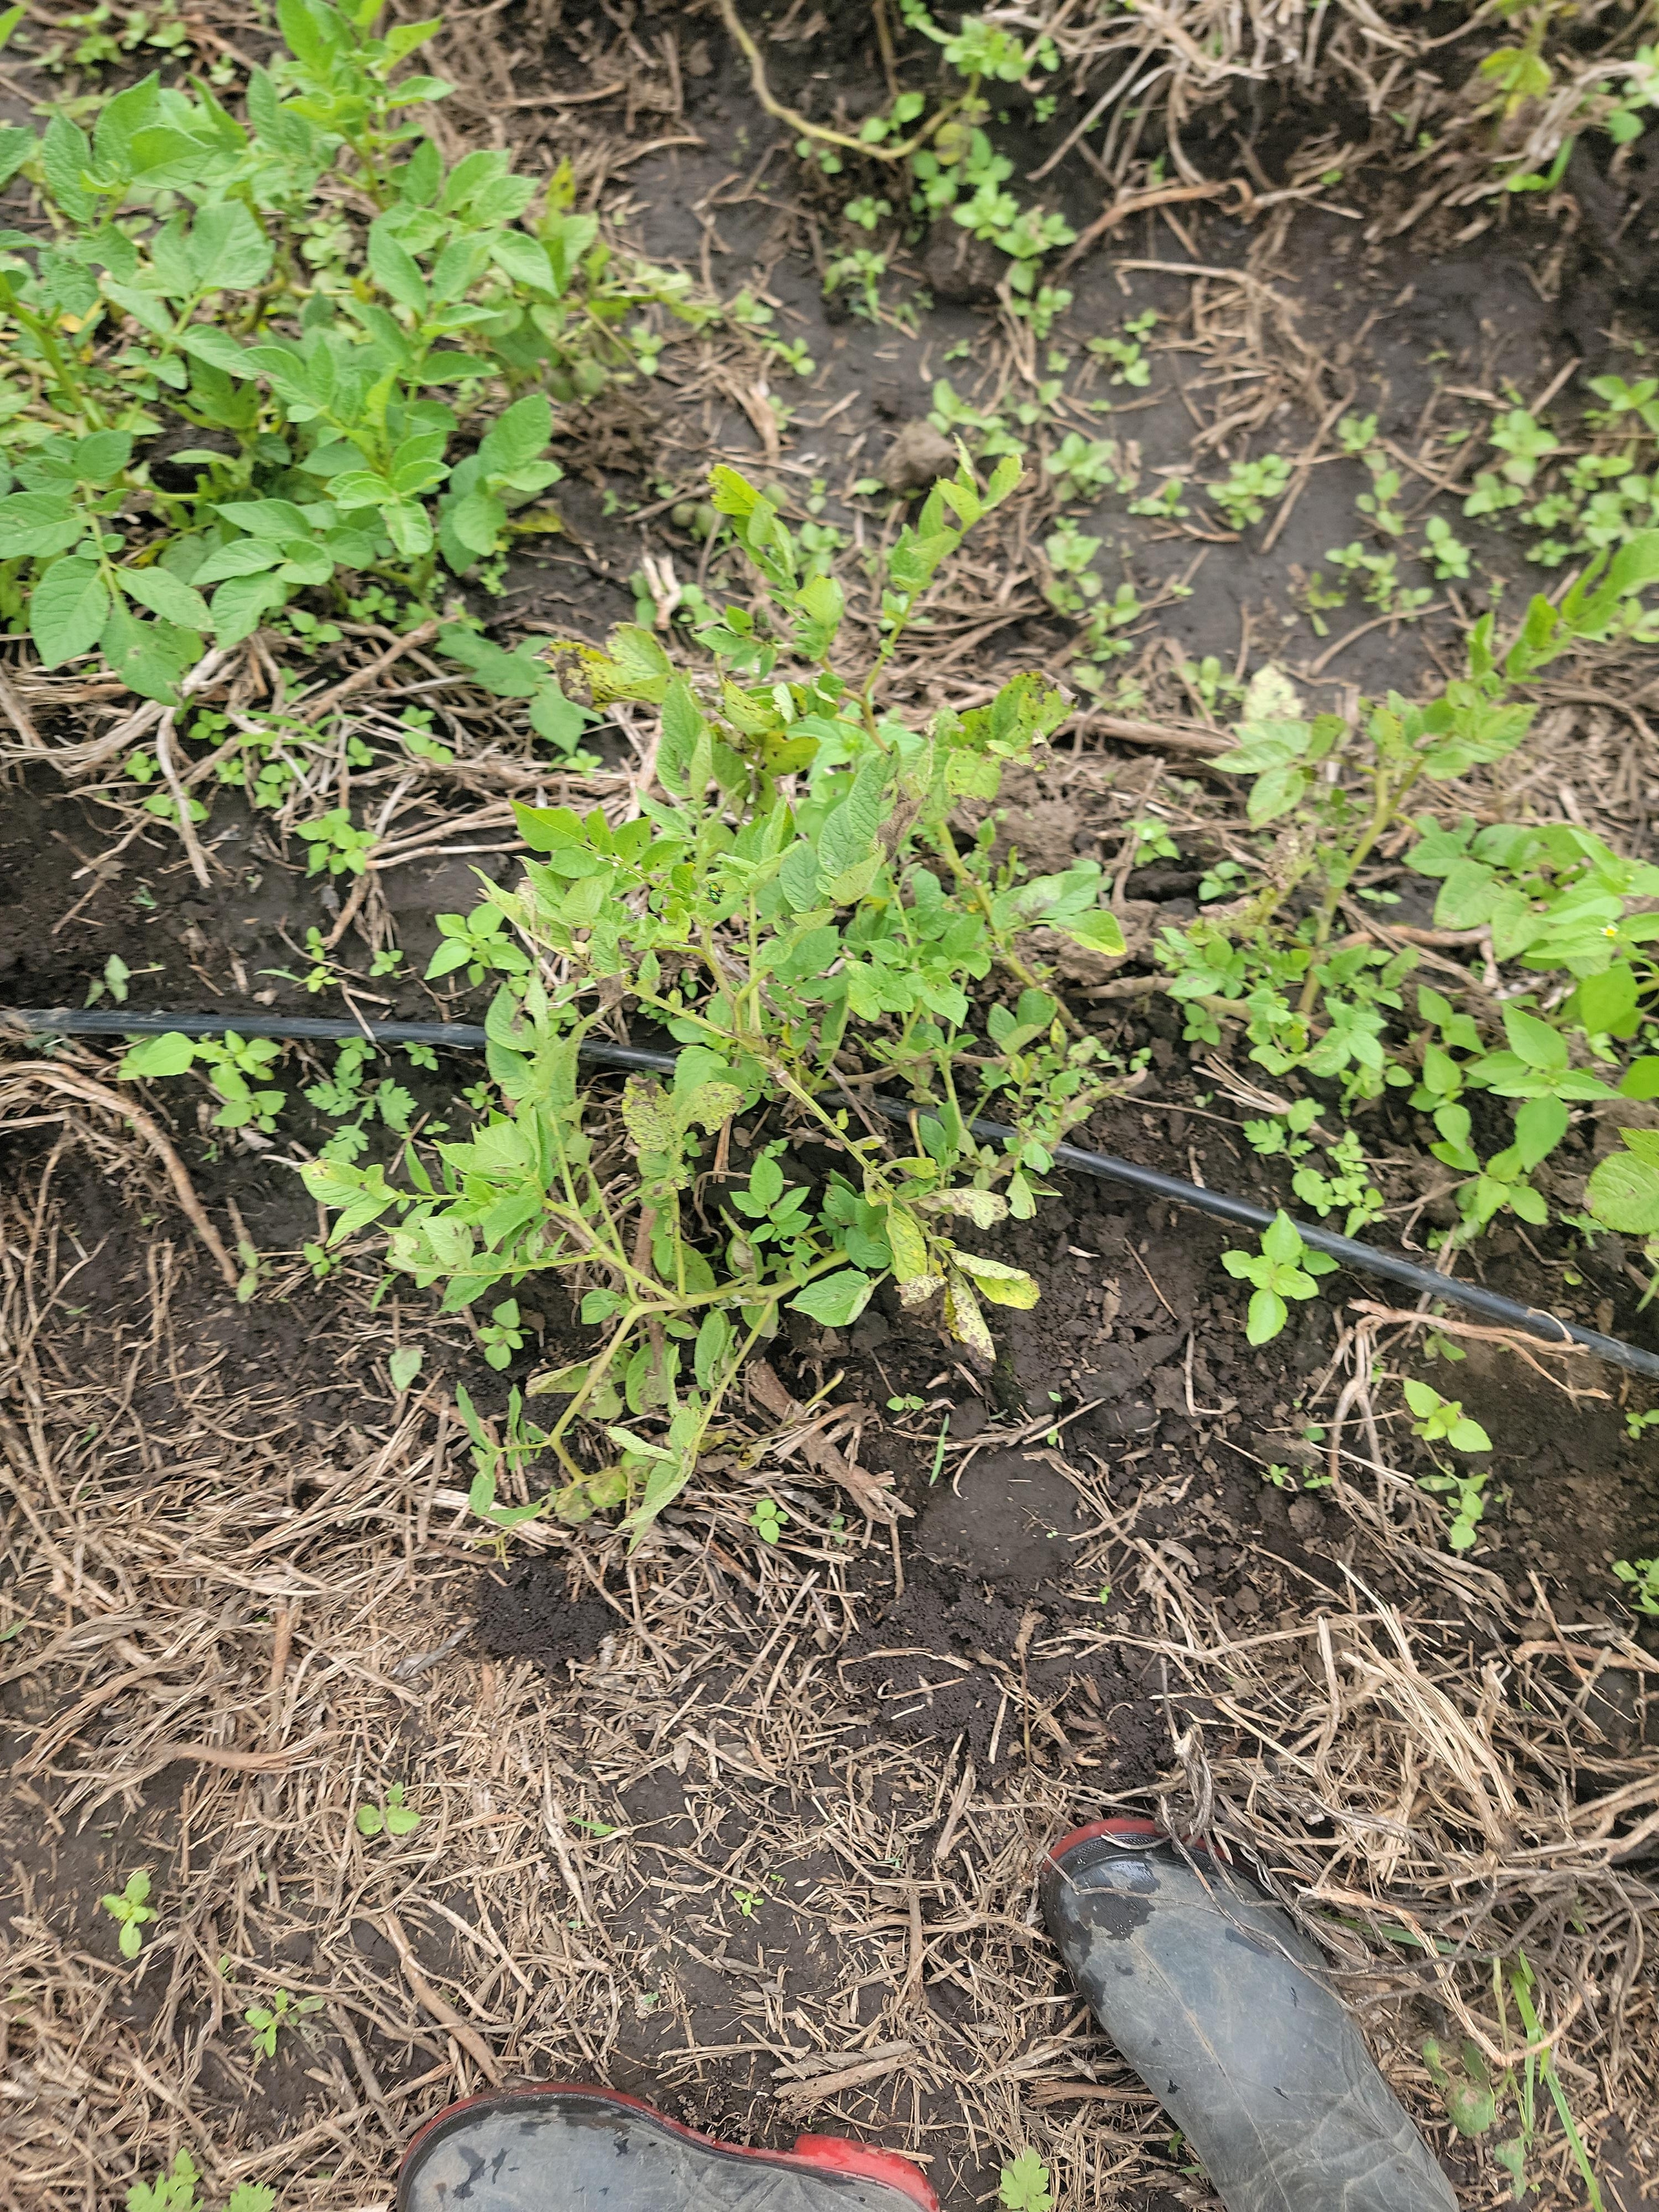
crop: potato
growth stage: flowering
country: Tanzania
